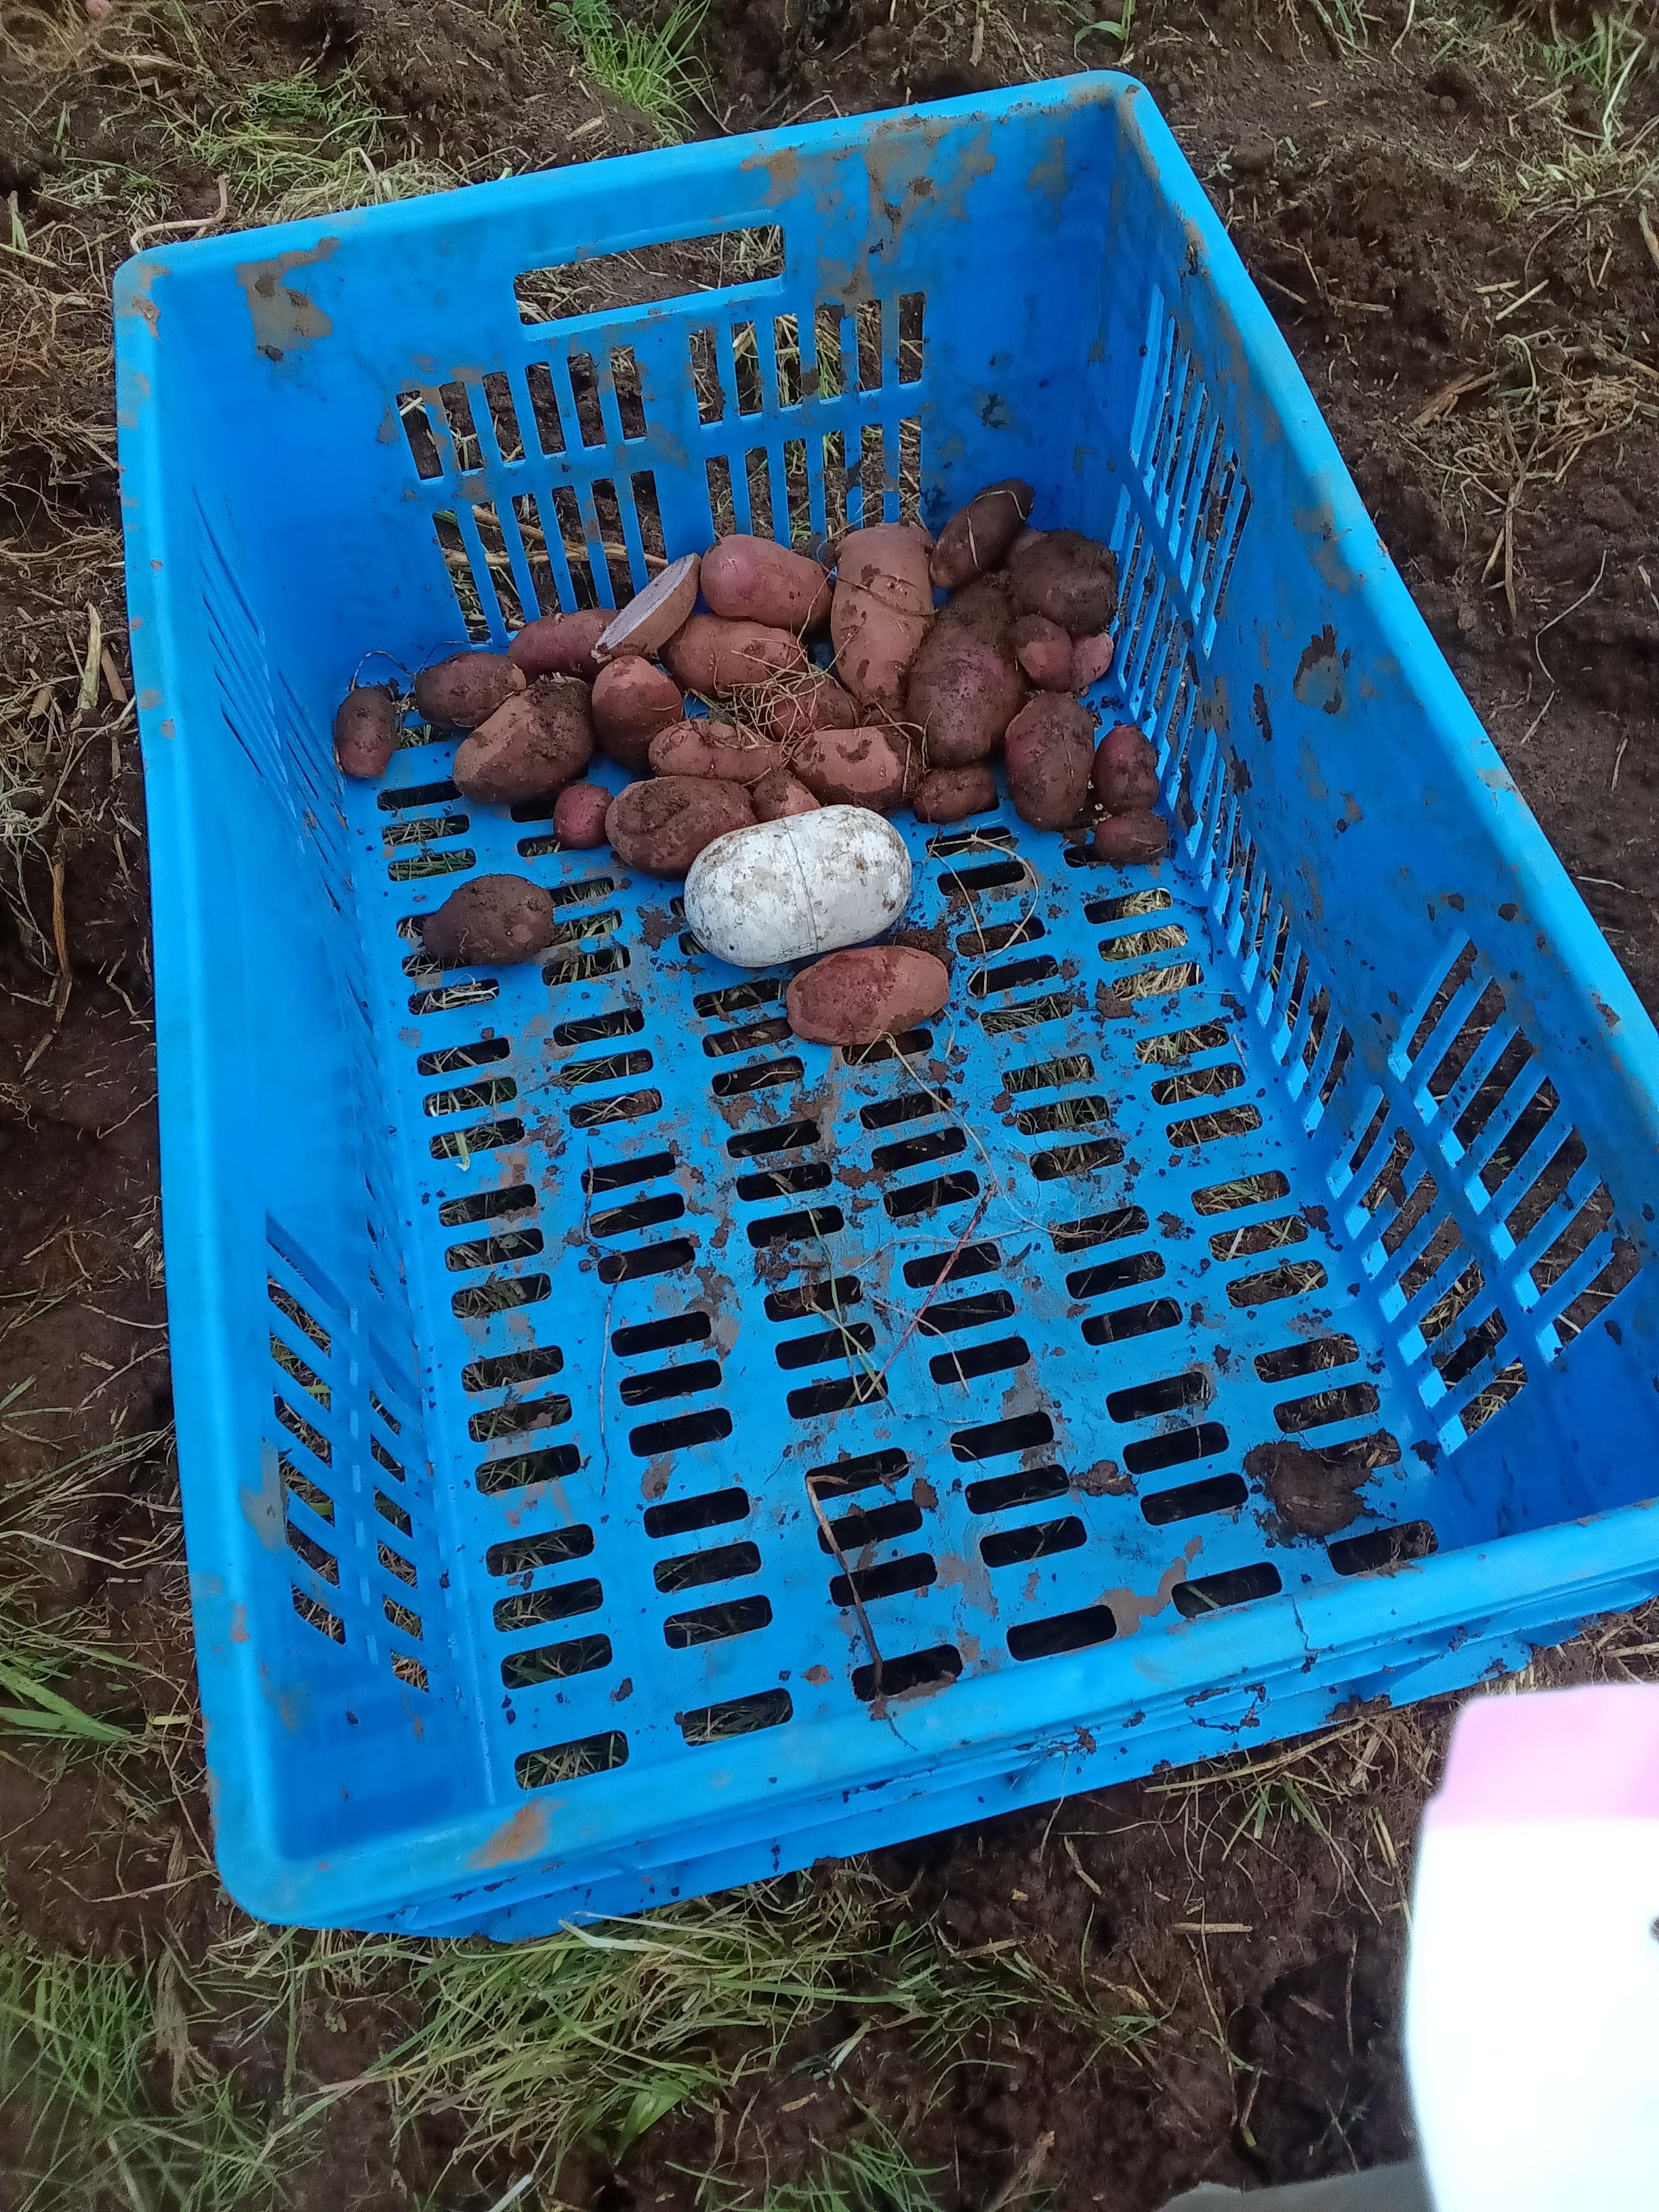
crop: potato
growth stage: harvest
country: Kenya
